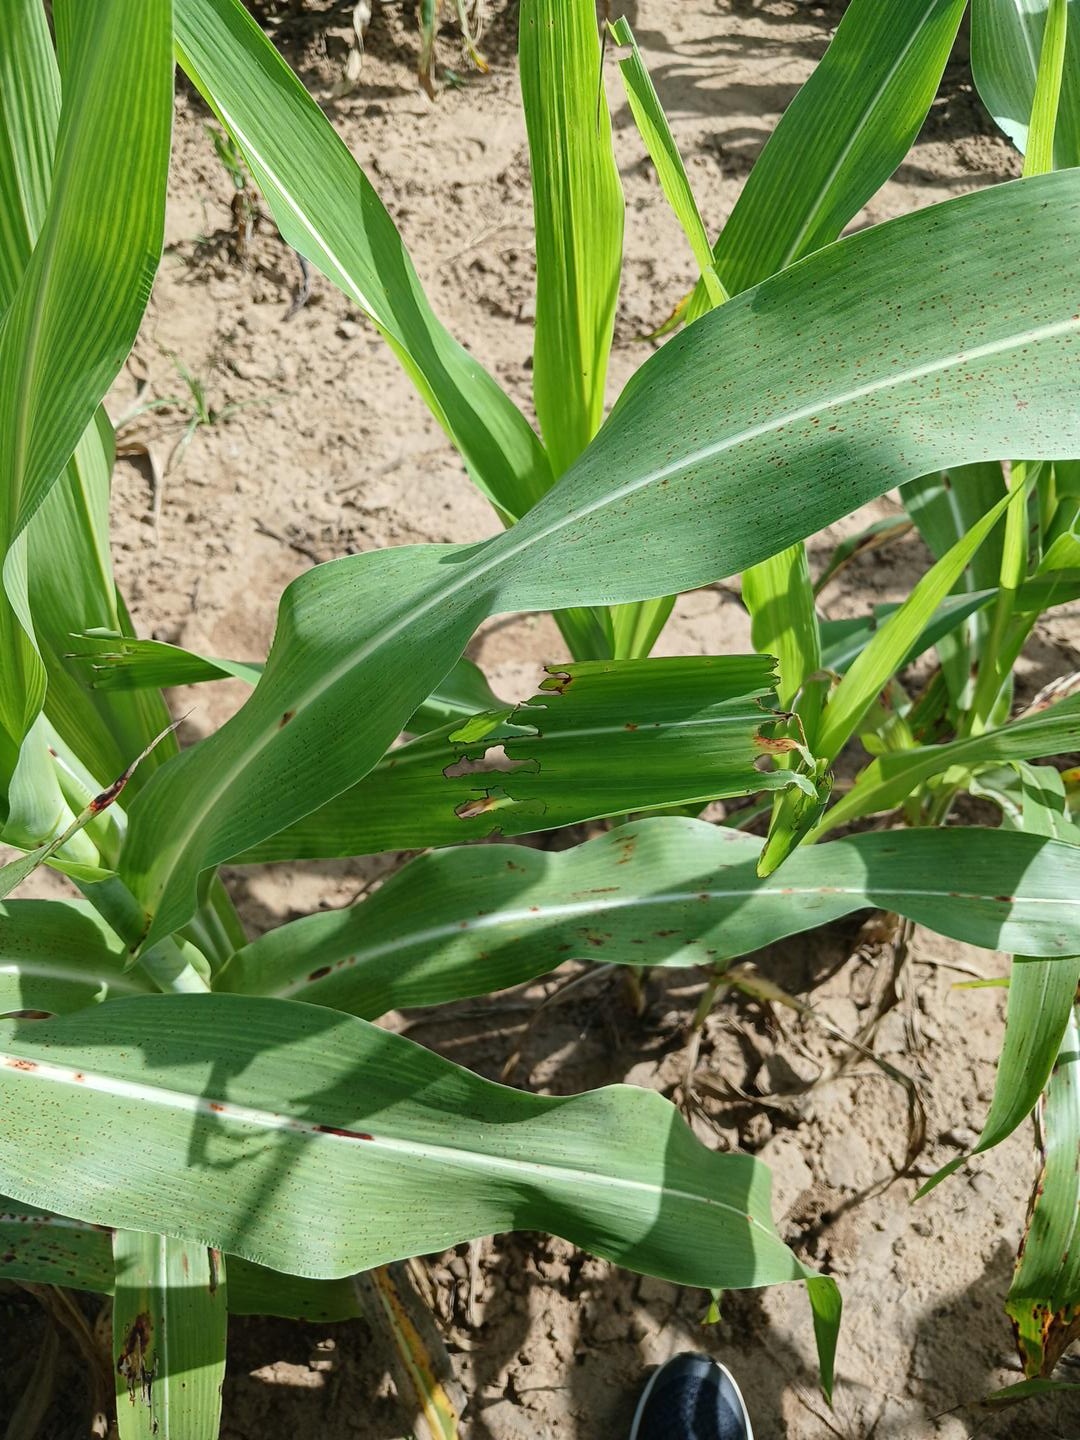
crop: sorghum
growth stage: vegetative
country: Senegal
